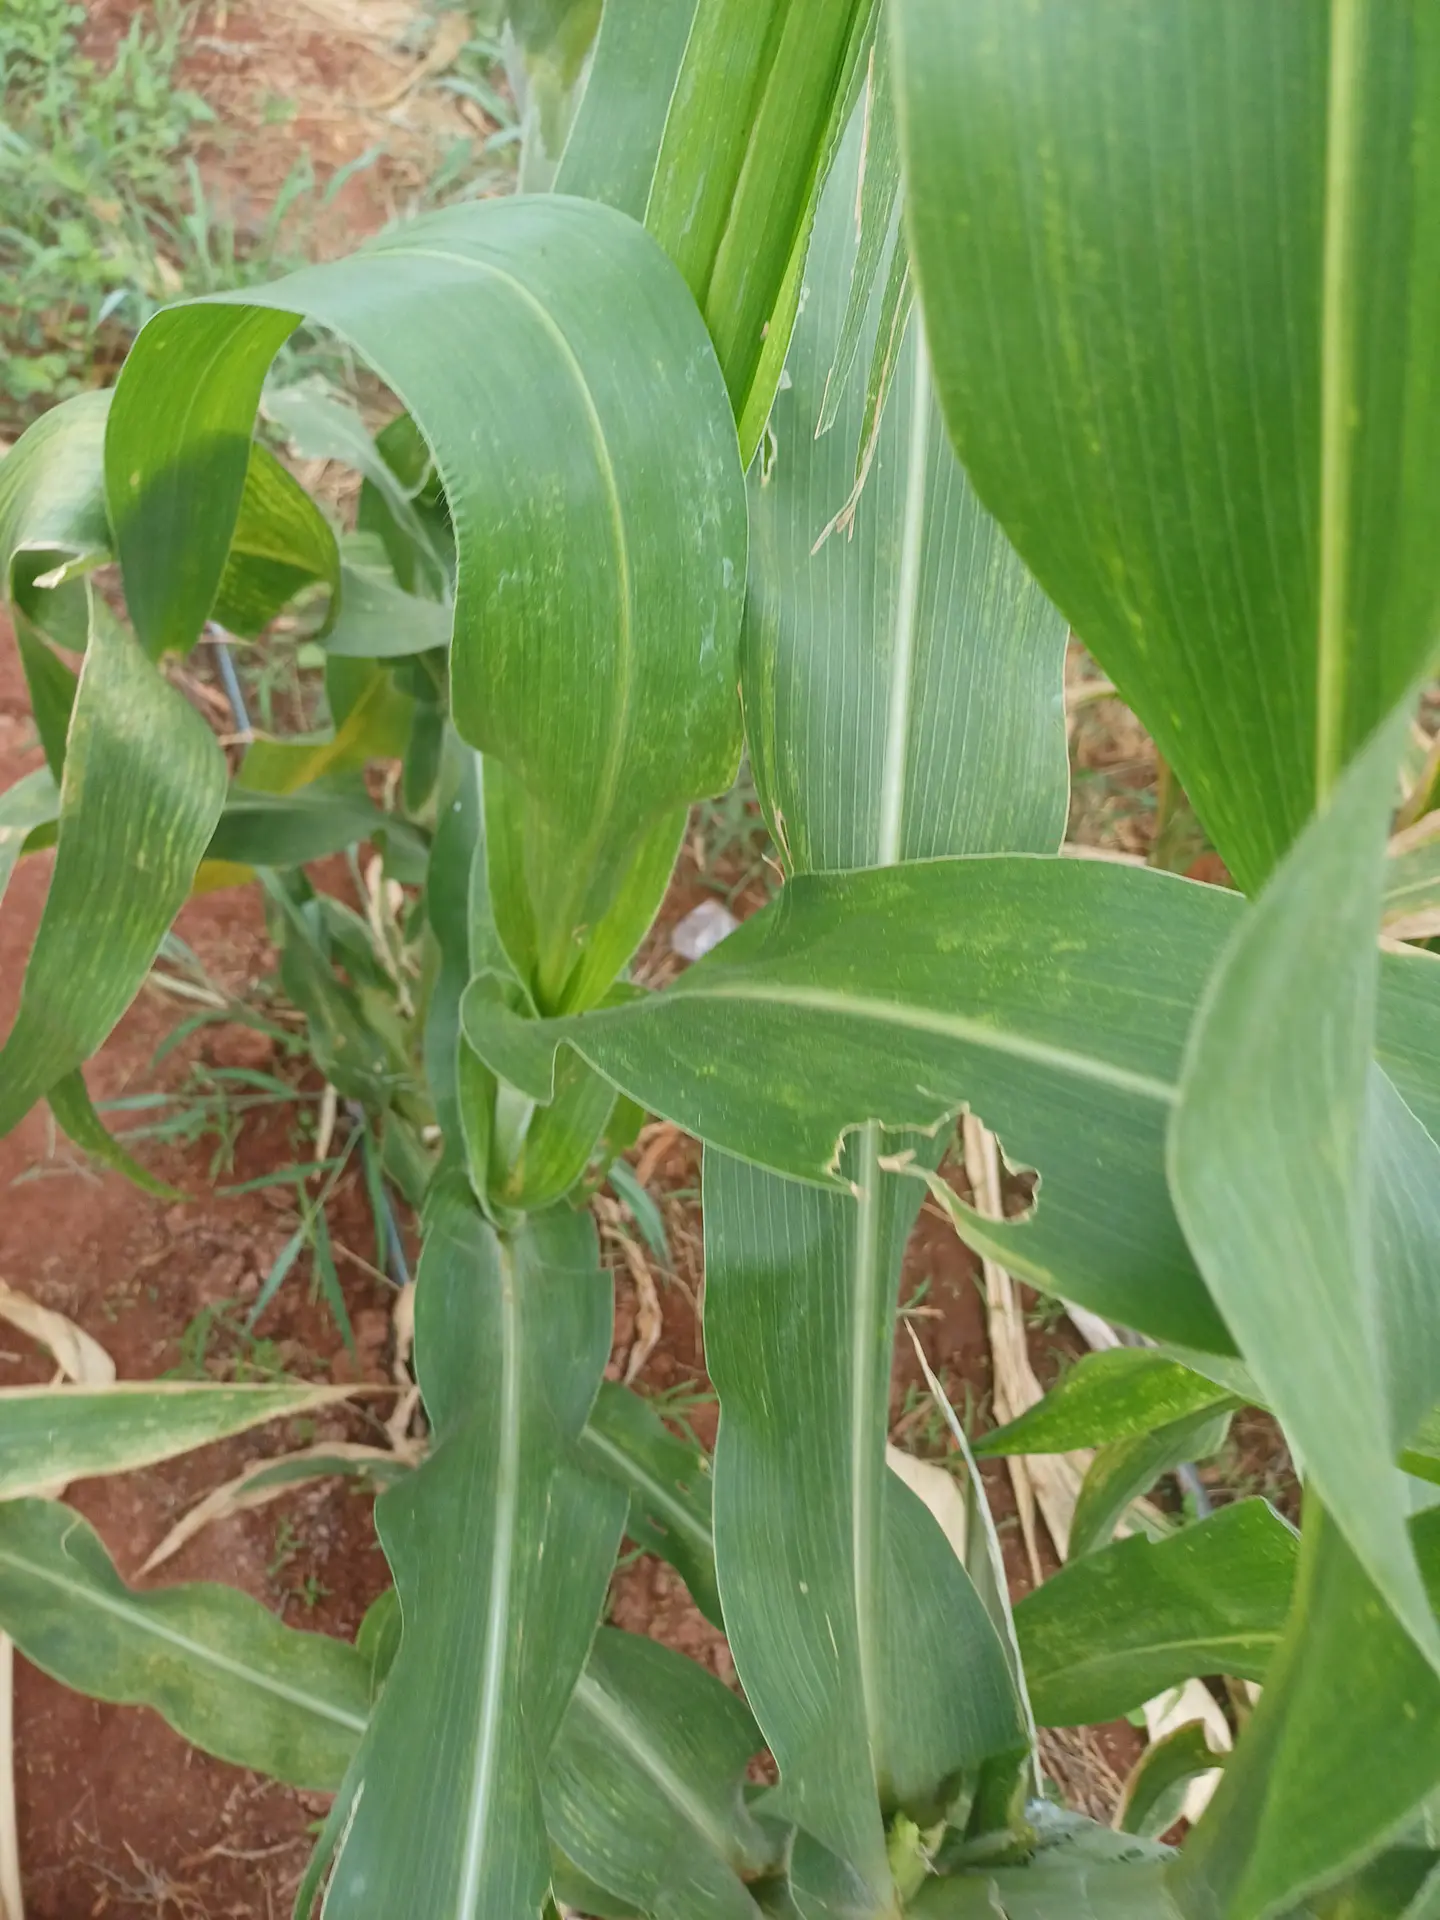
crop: maize
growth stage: flowering
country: Kenya
